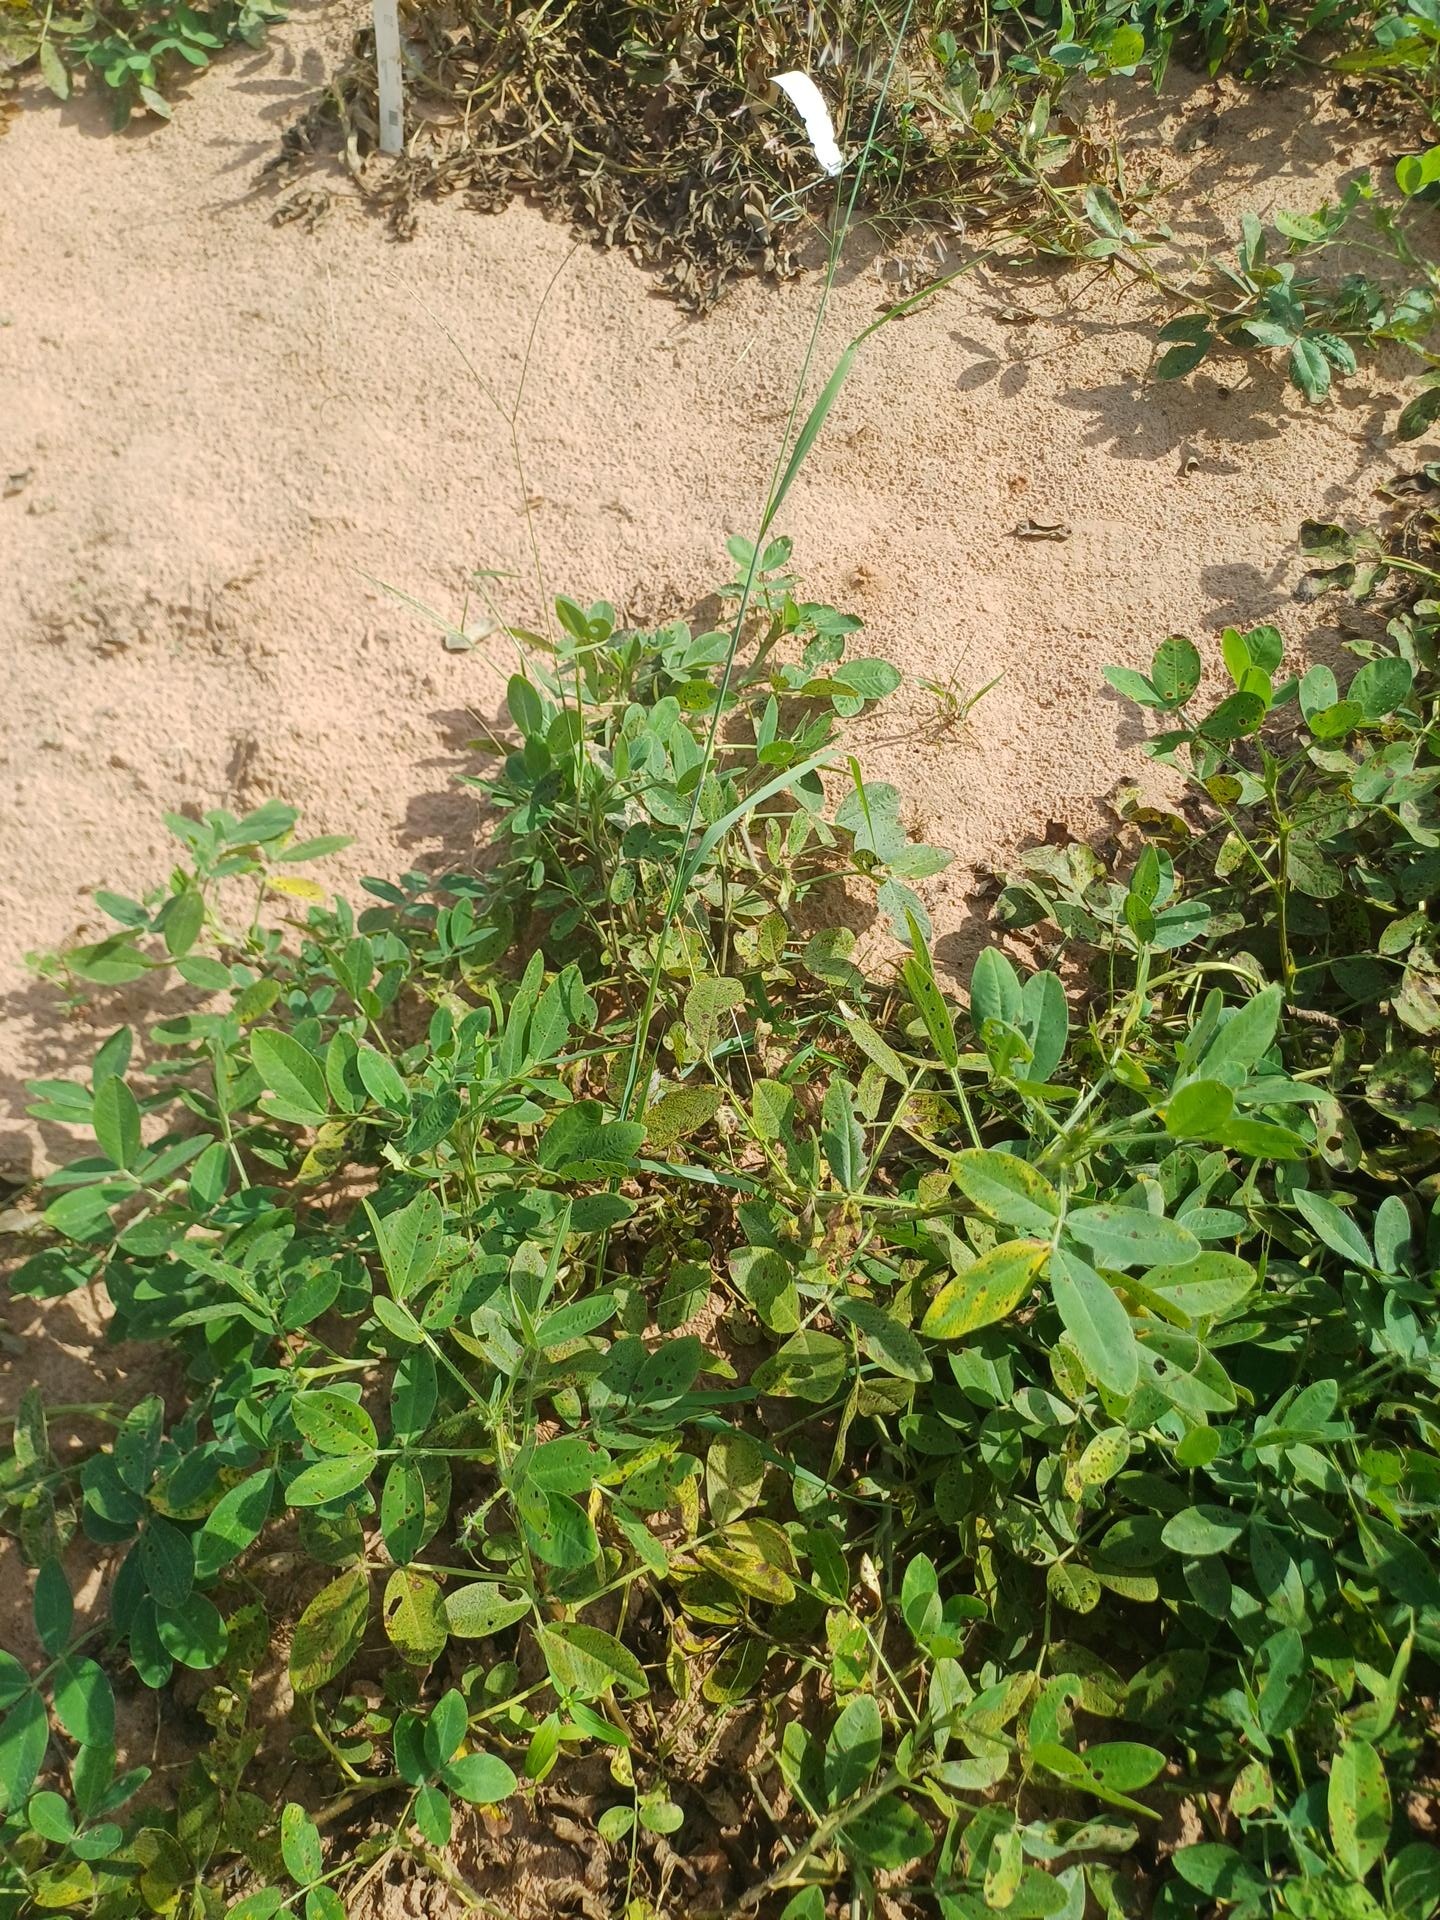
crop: groundnut
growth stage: flowering
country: Senegal
